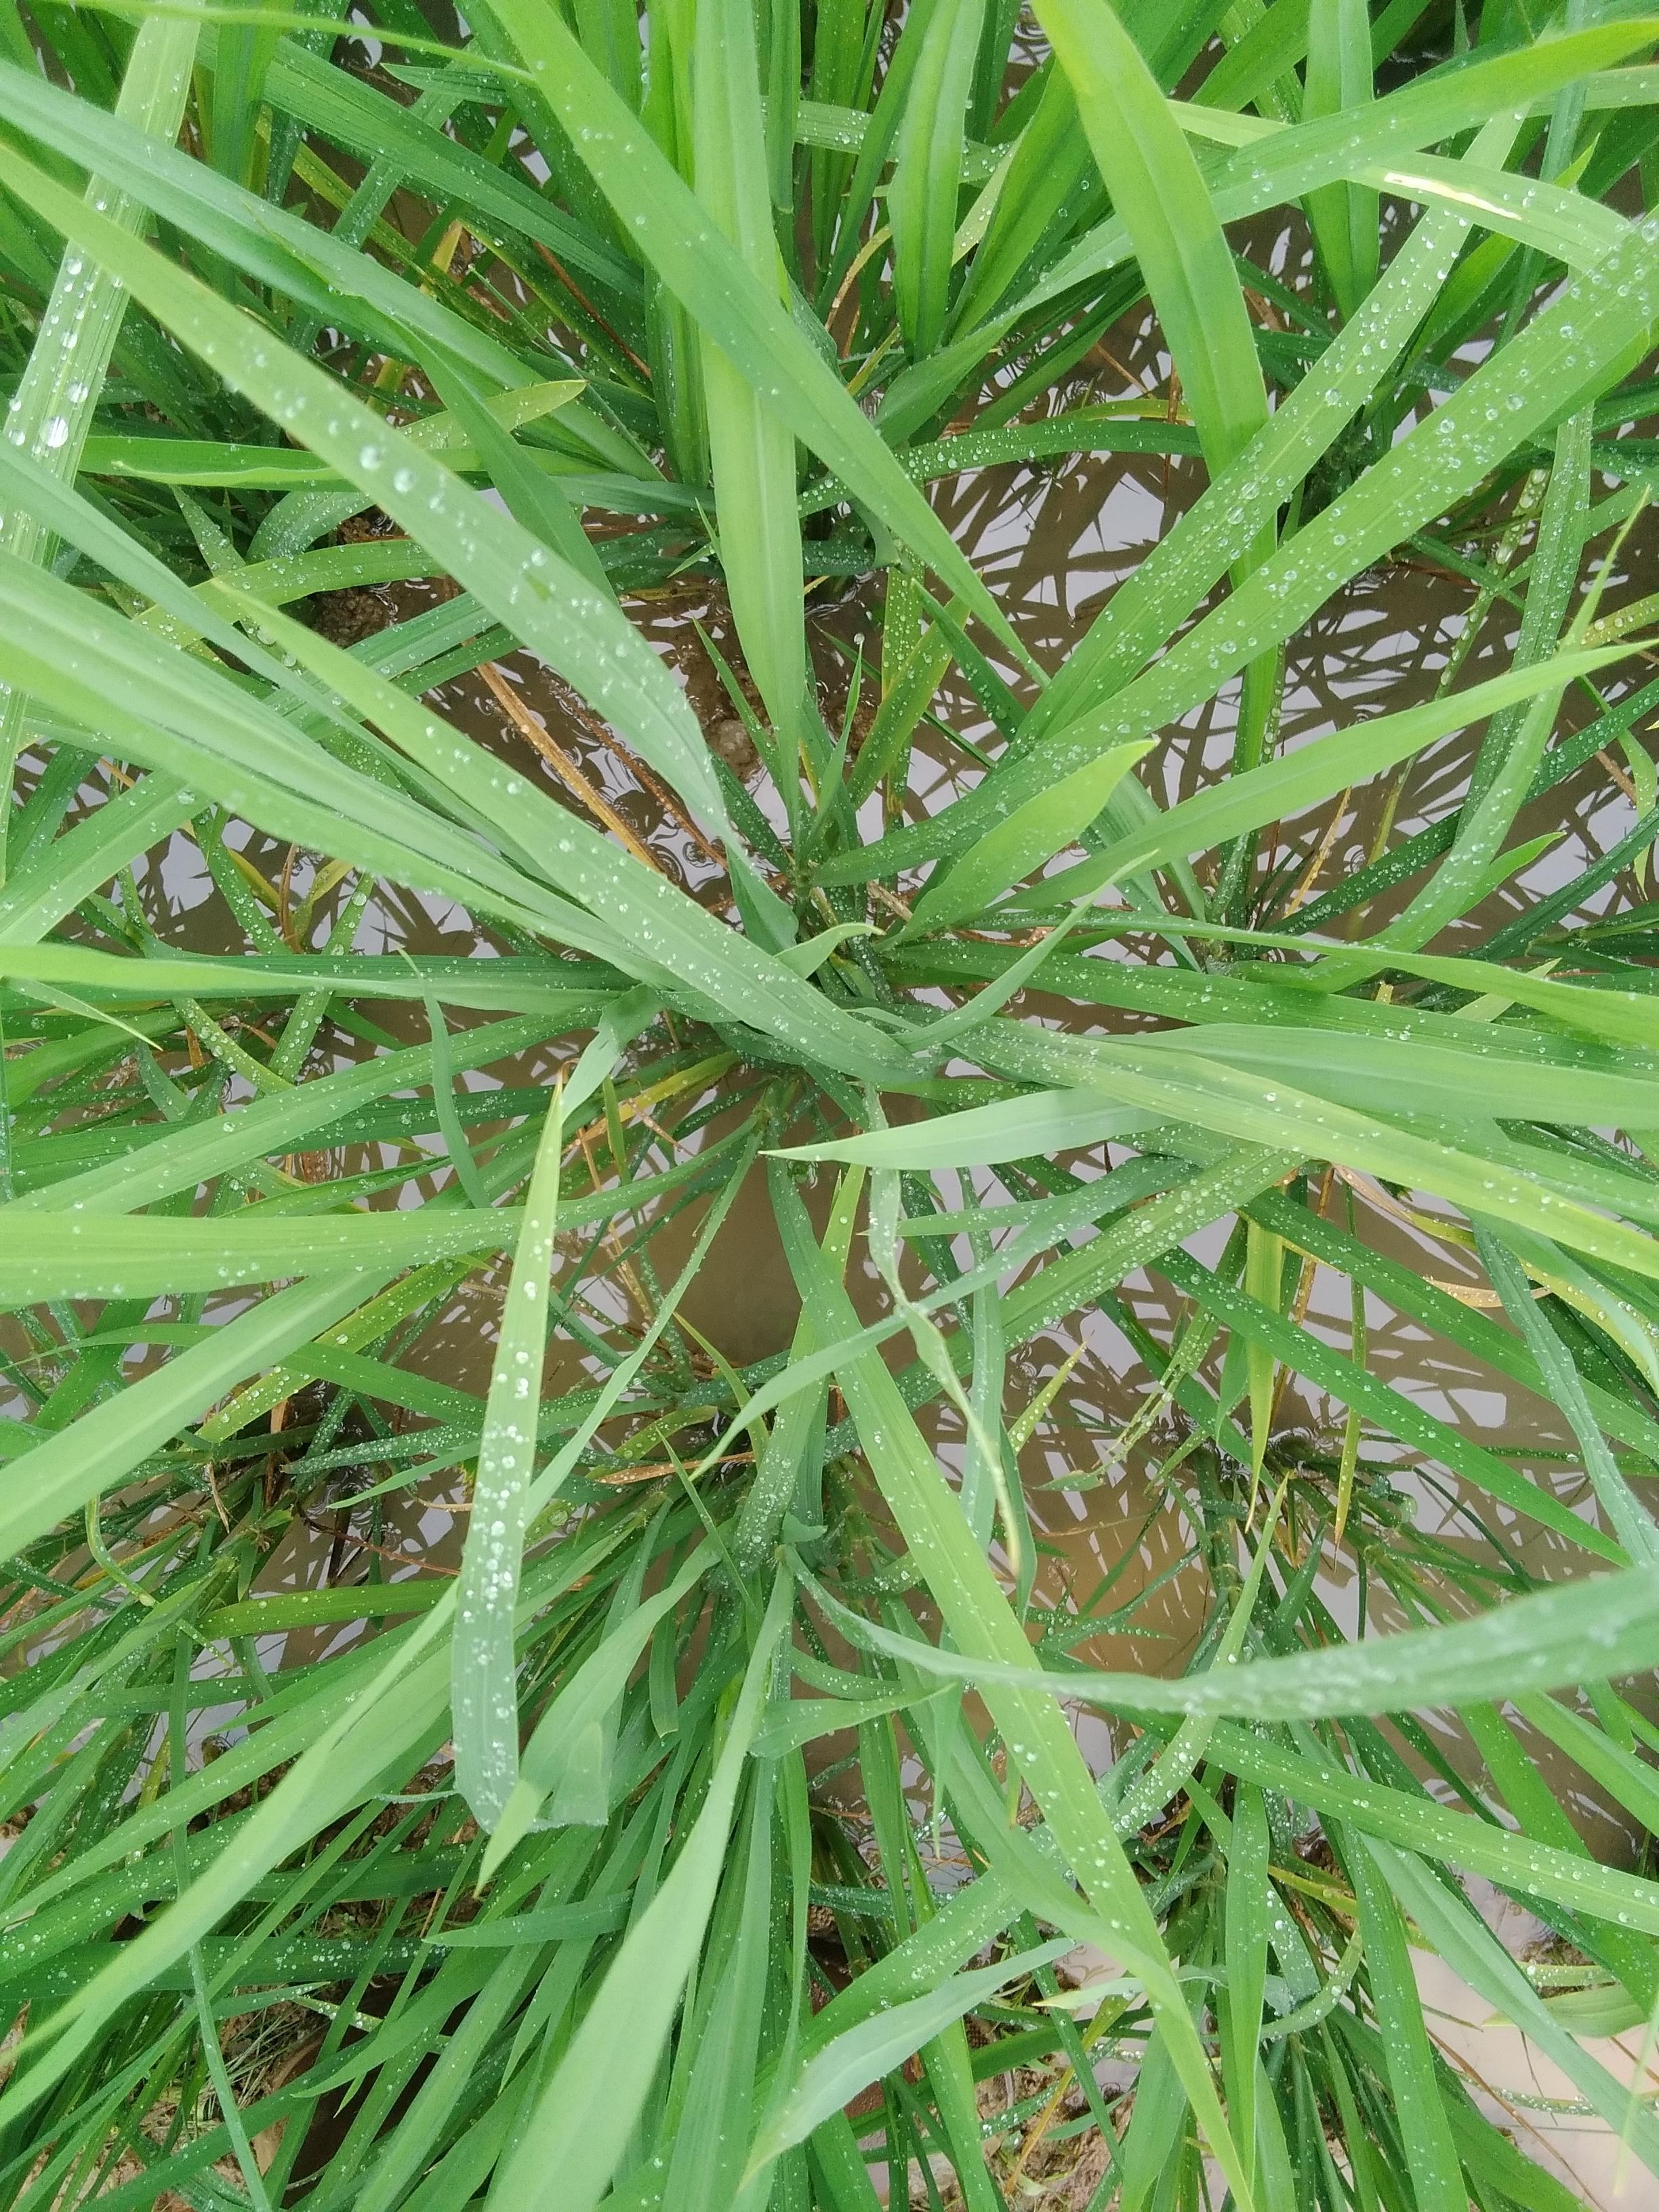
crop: rice
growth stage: vegetative
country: Nigeria
